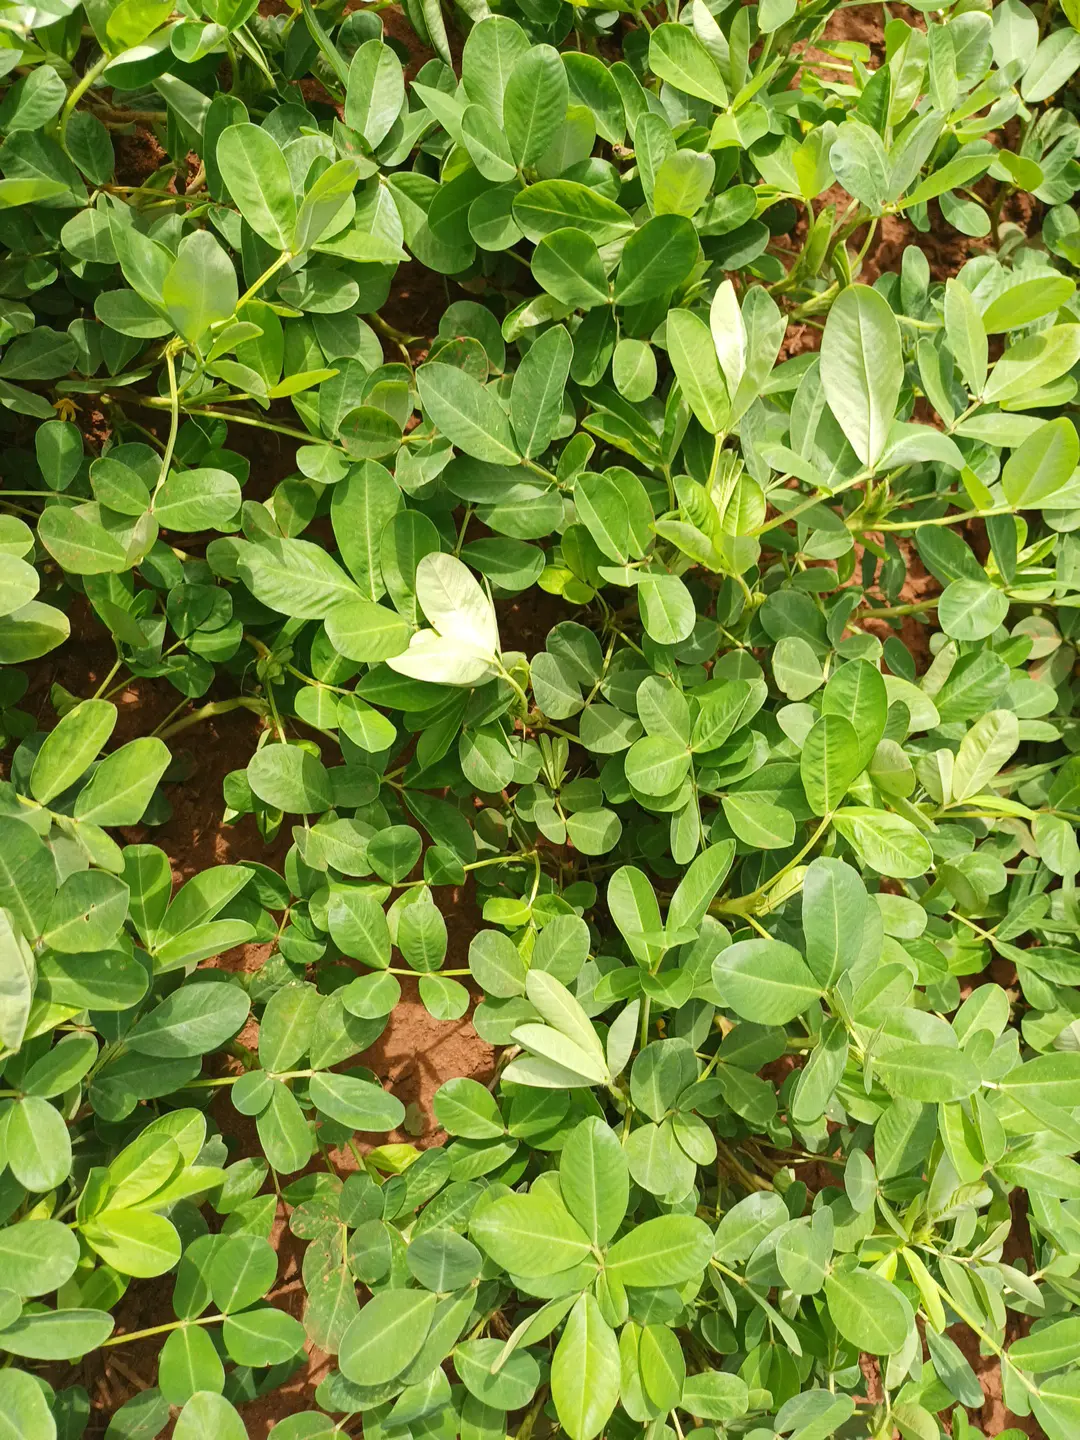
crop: groundnut
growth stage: flowering
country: Kenya
